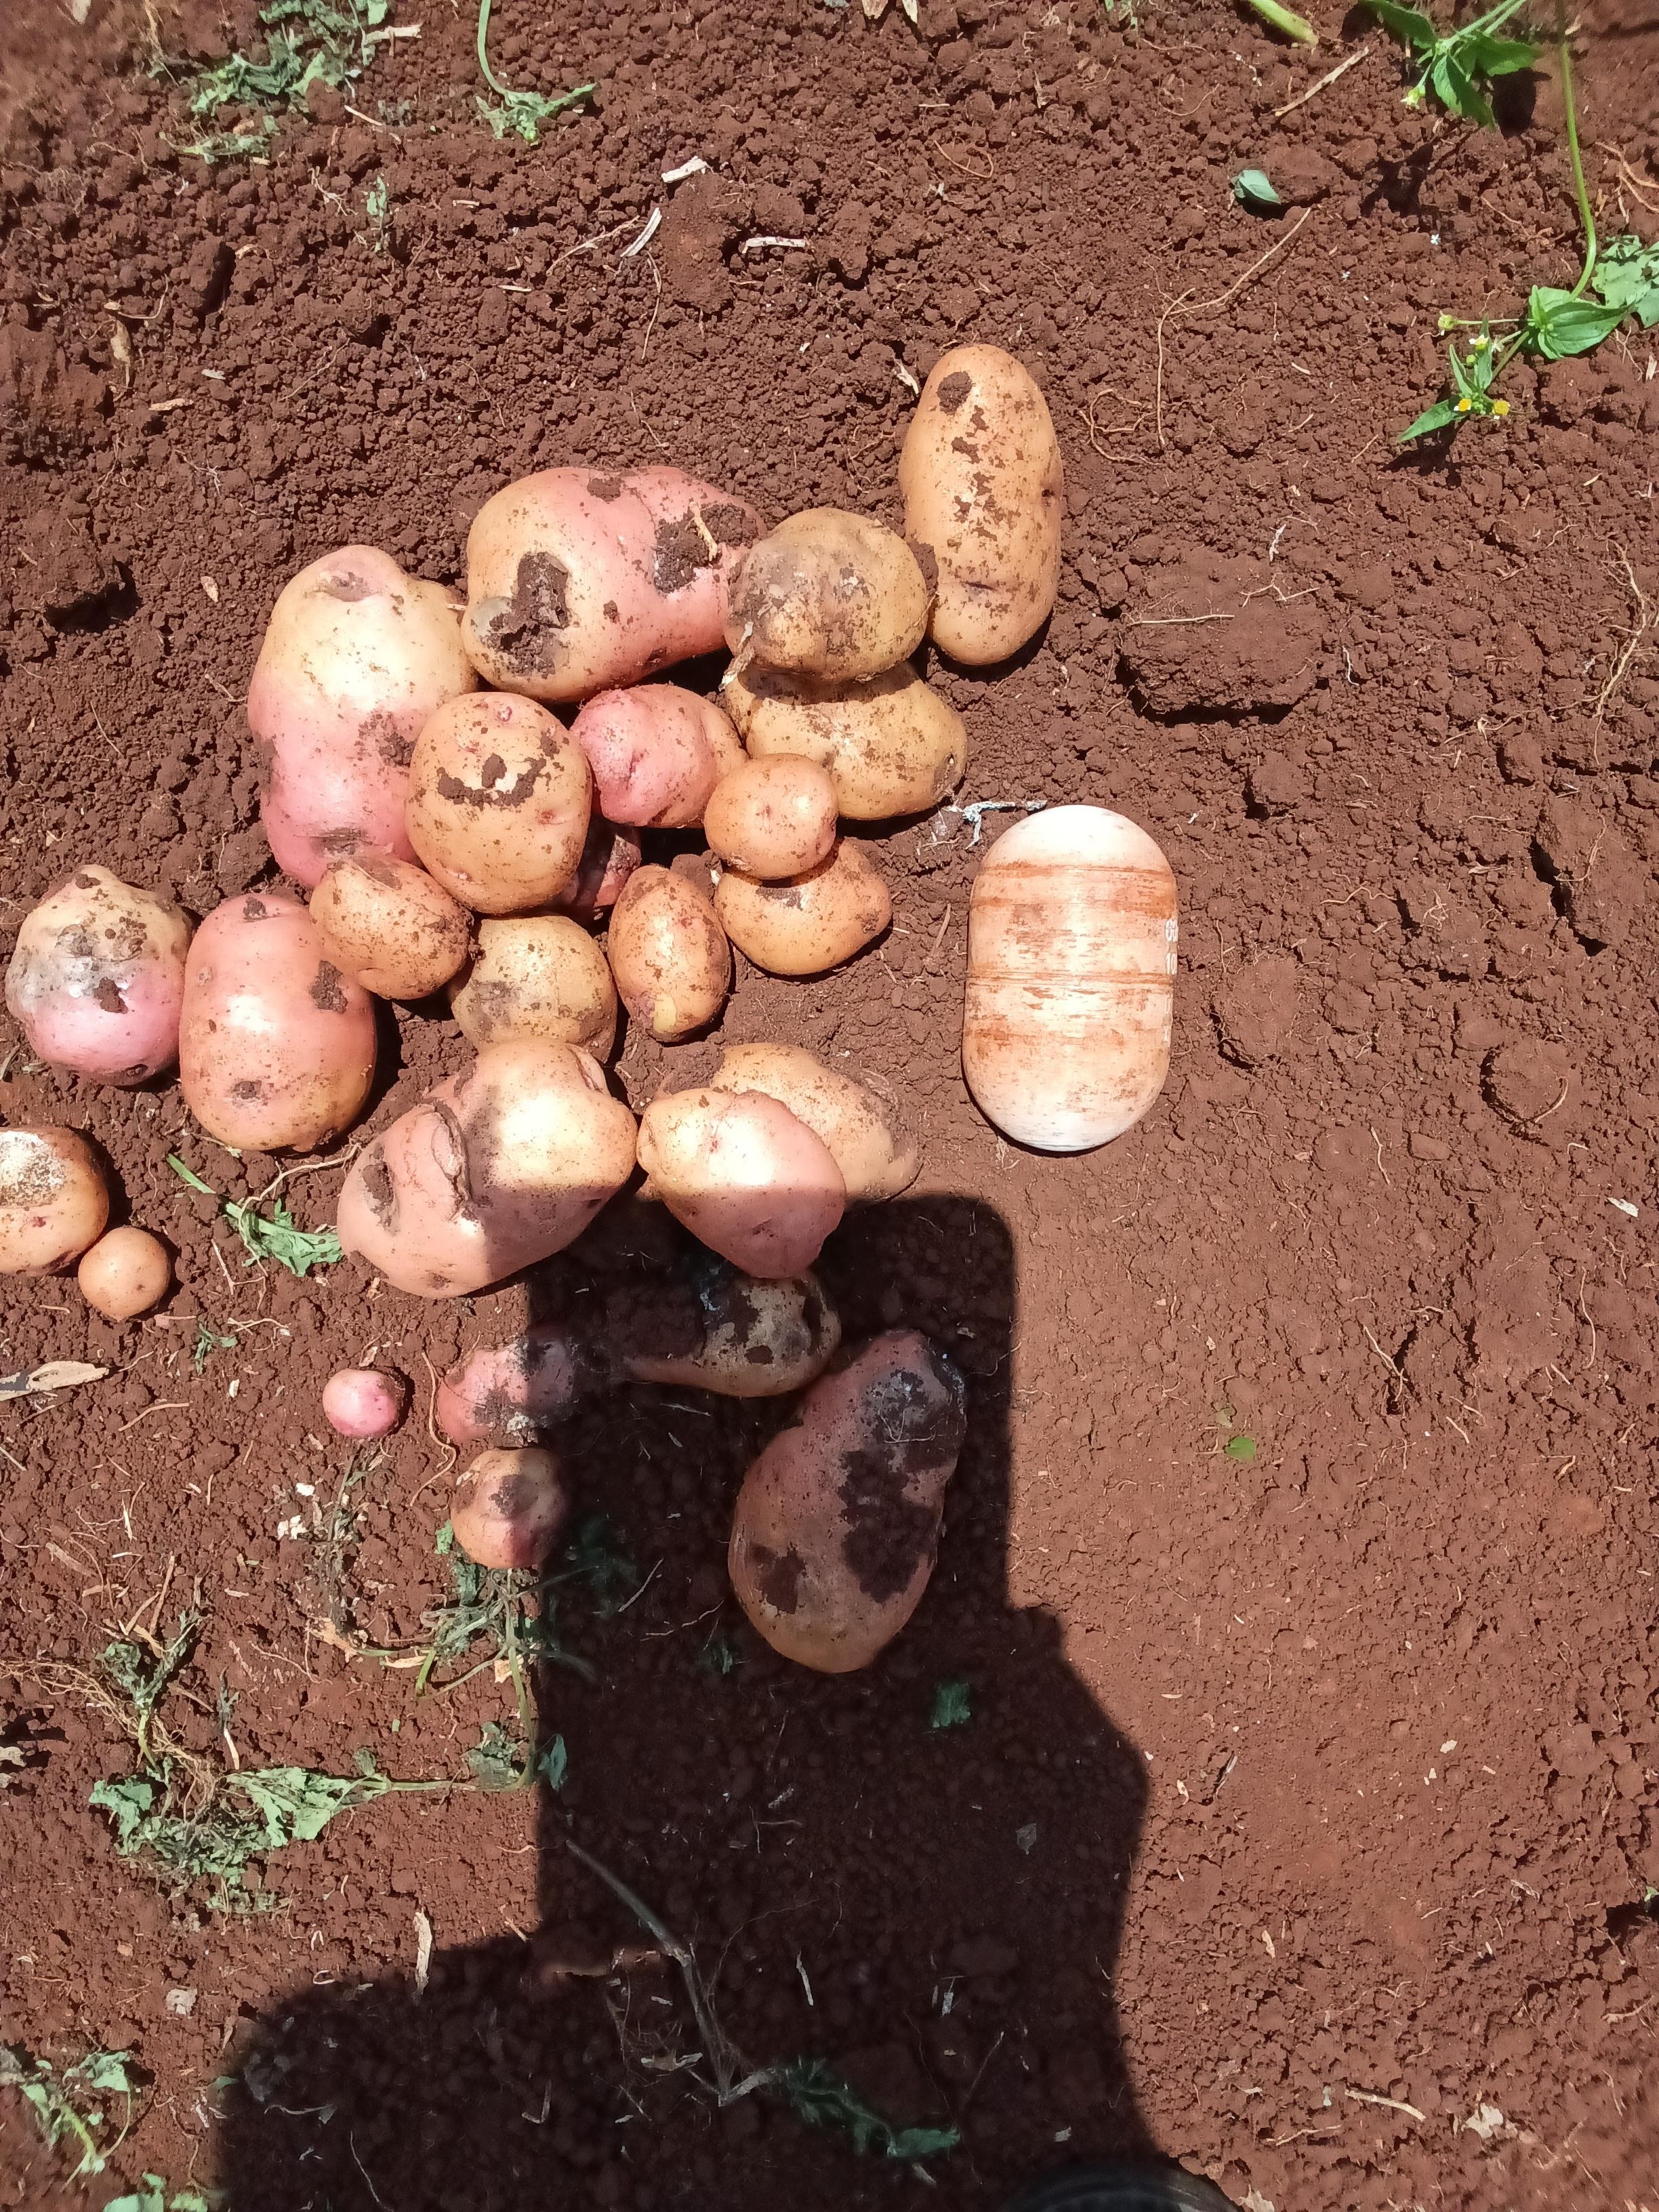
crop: potato
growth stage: harvest
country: Kenya
